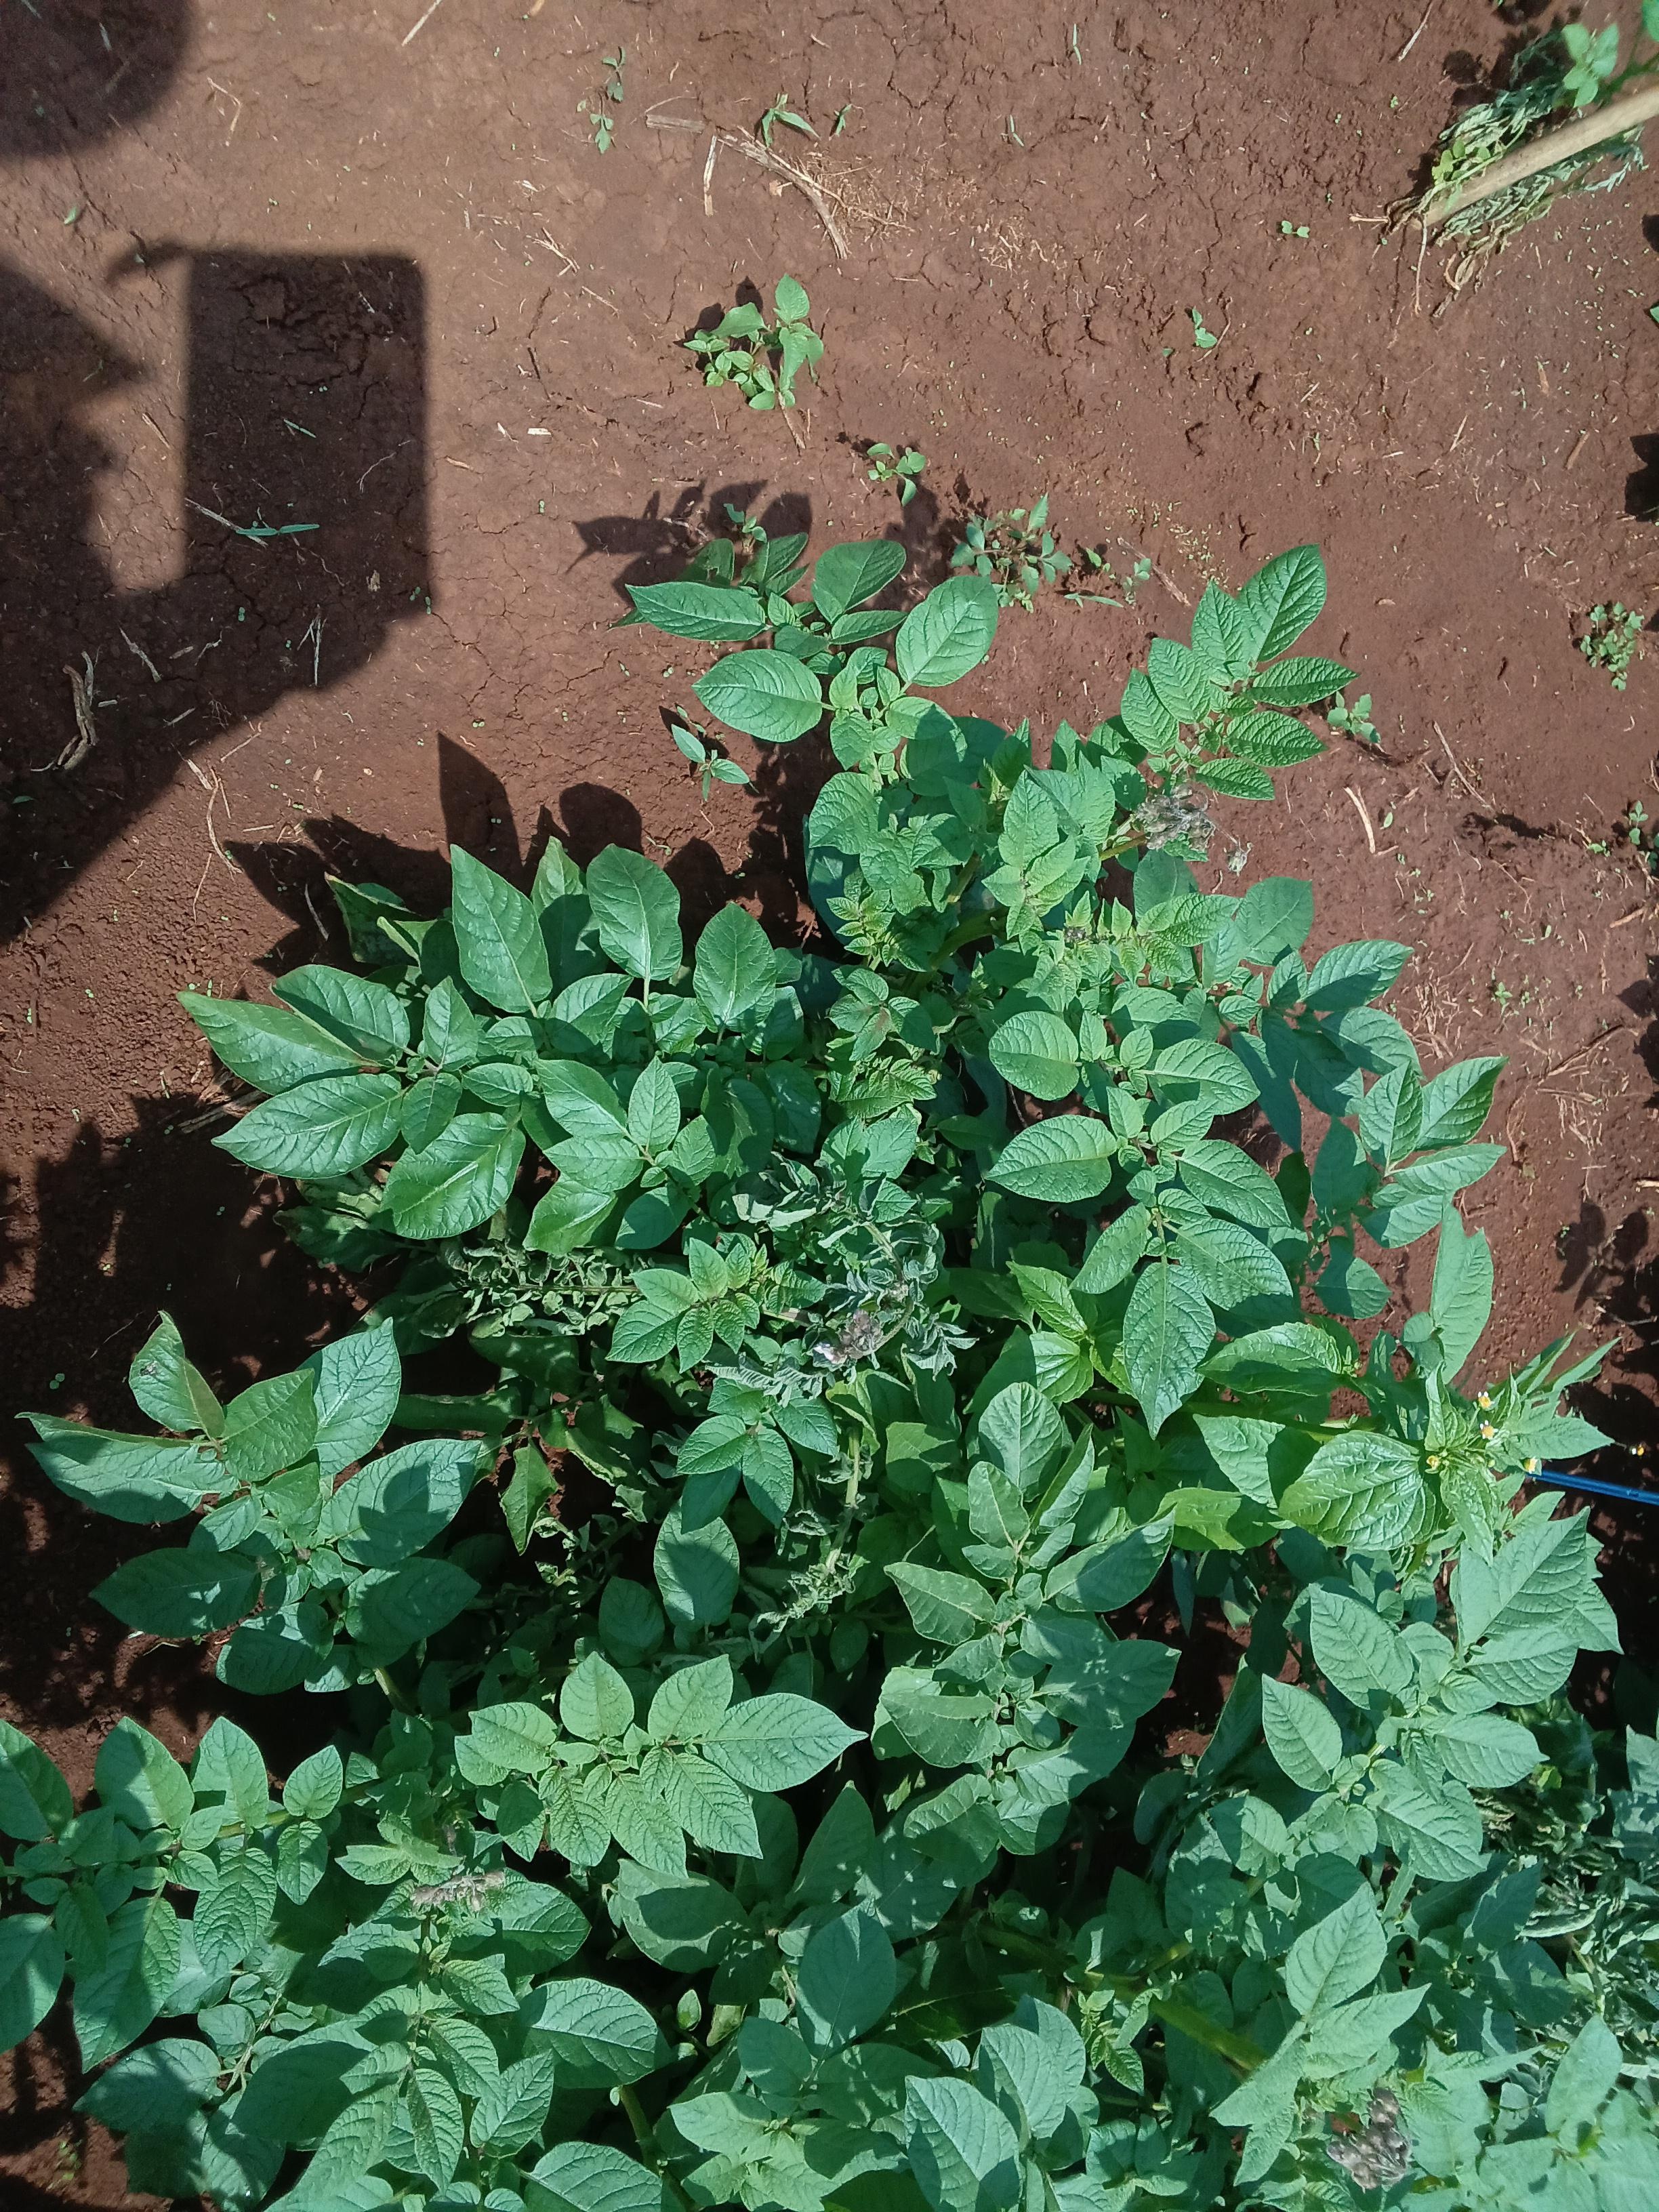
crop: potato
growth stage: flowering
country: Kenya
